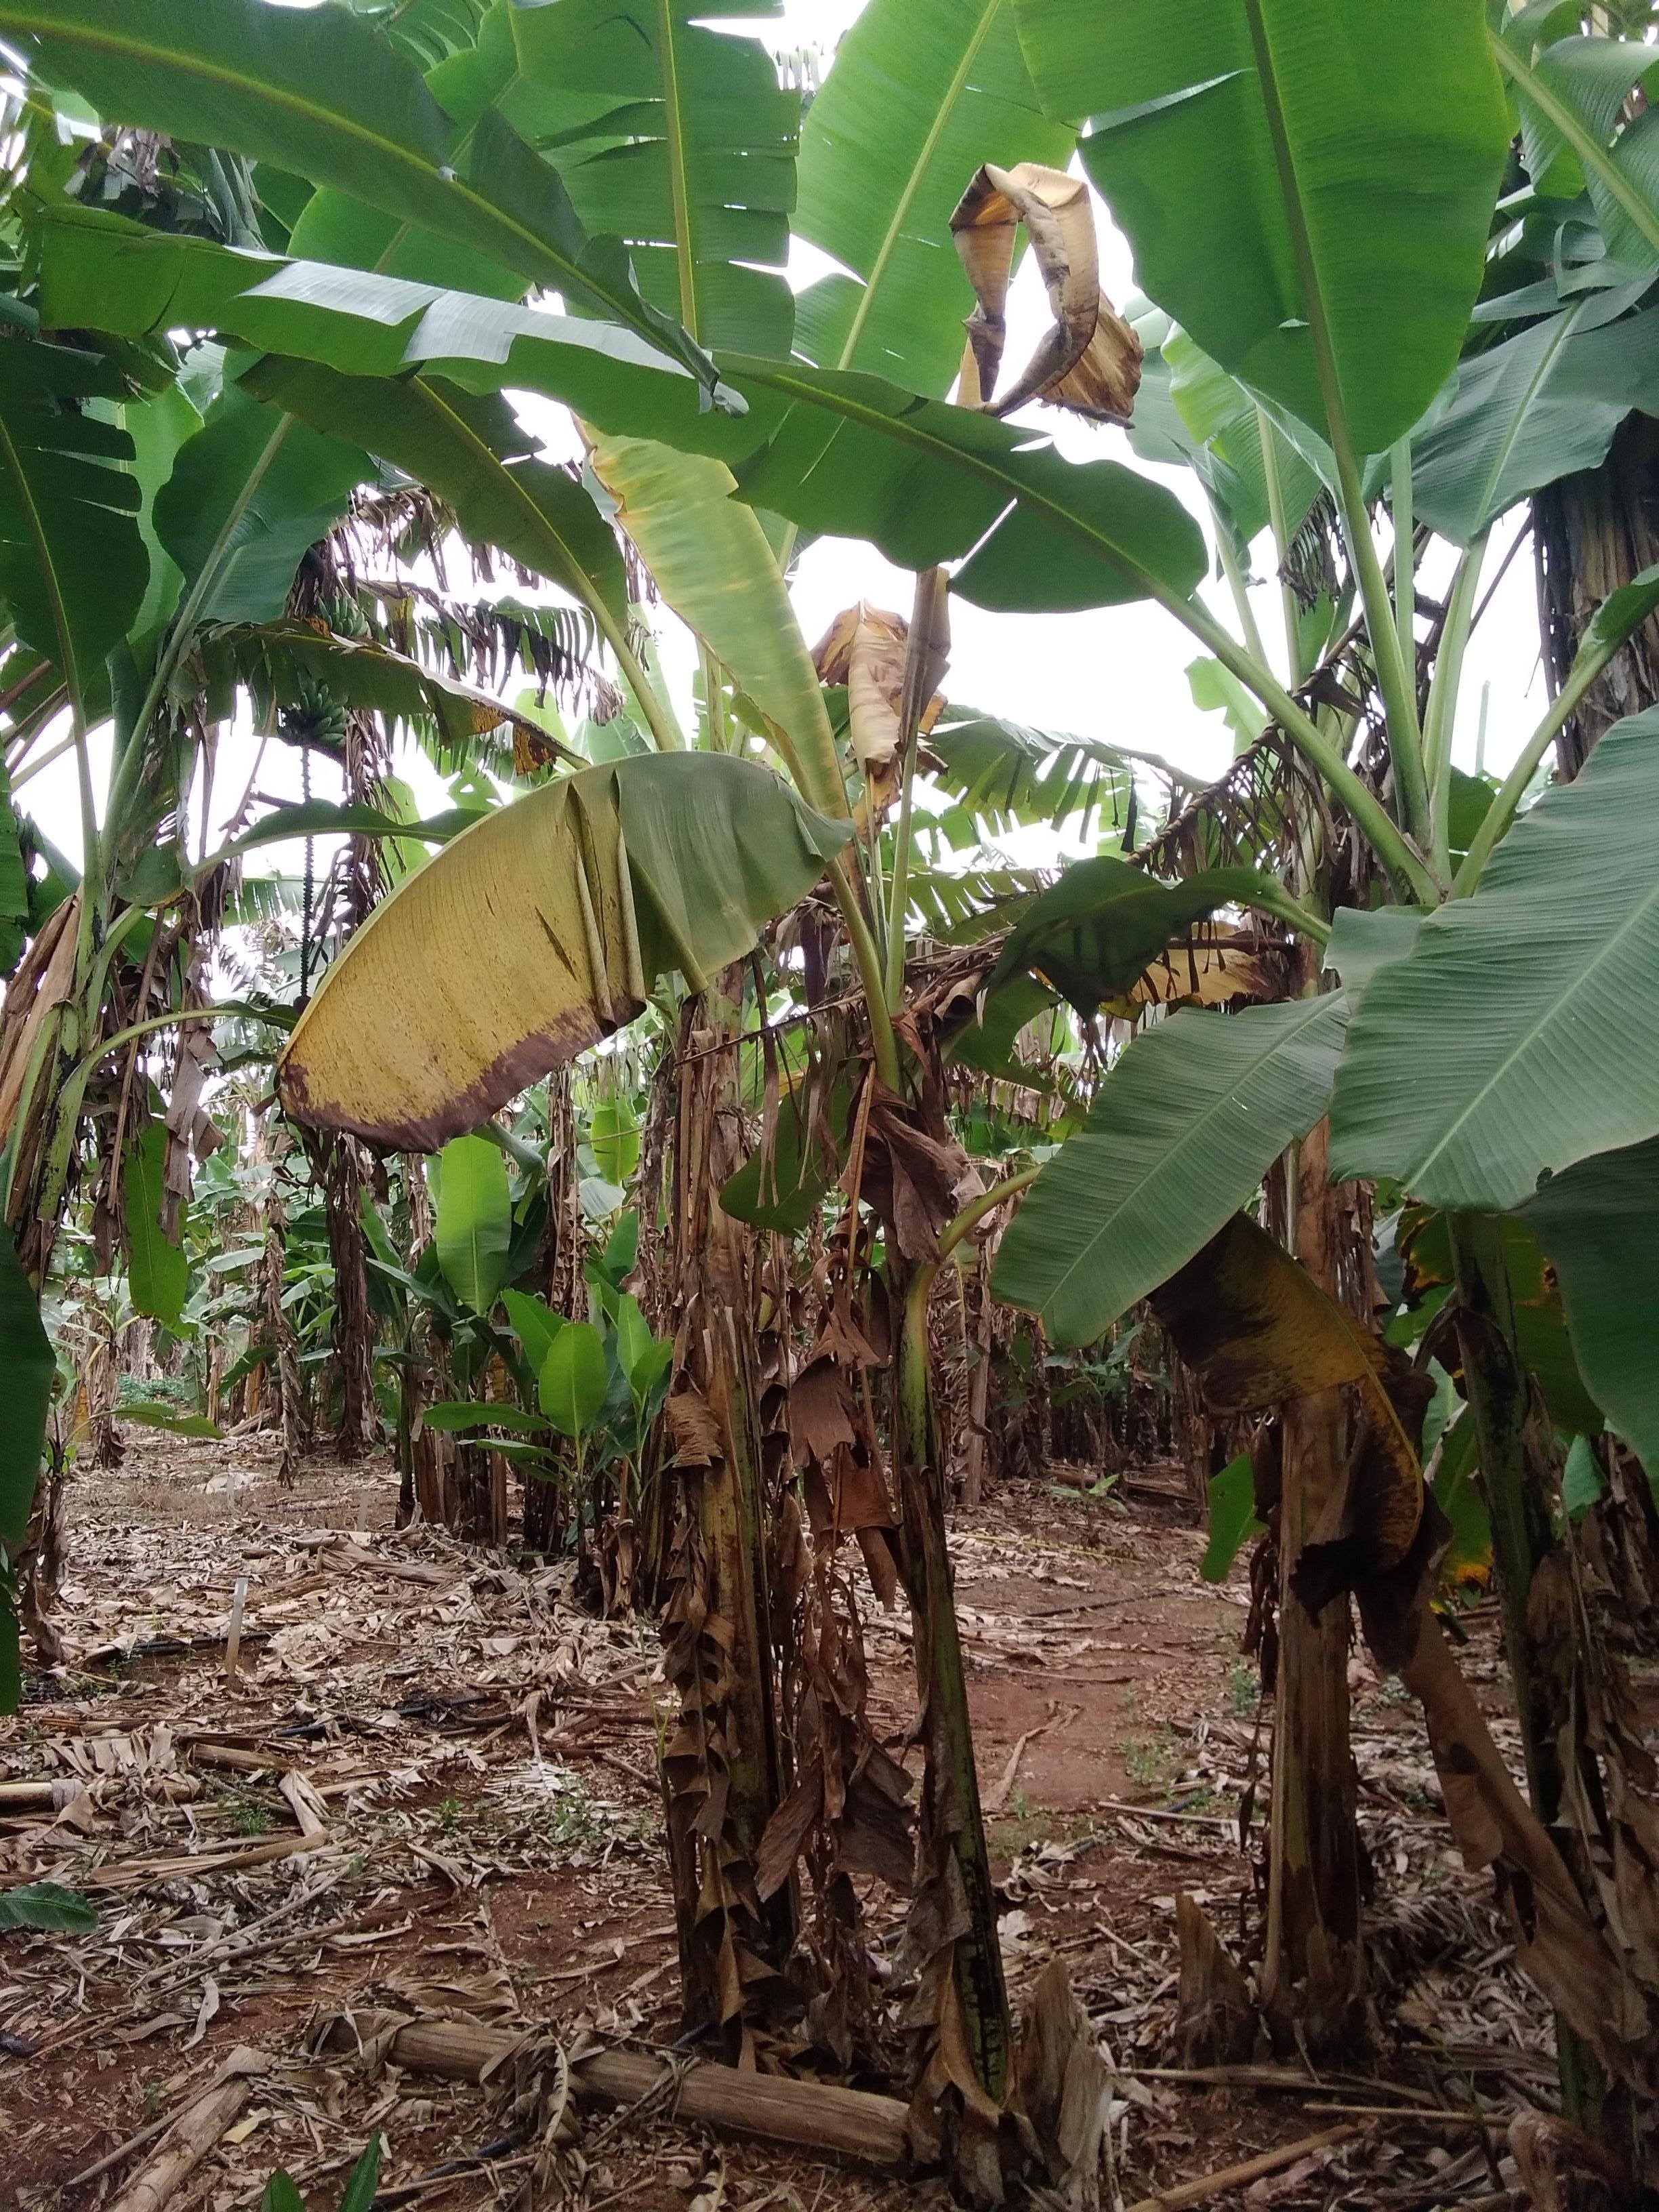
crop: banana
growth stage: vegetative
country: Uganda
